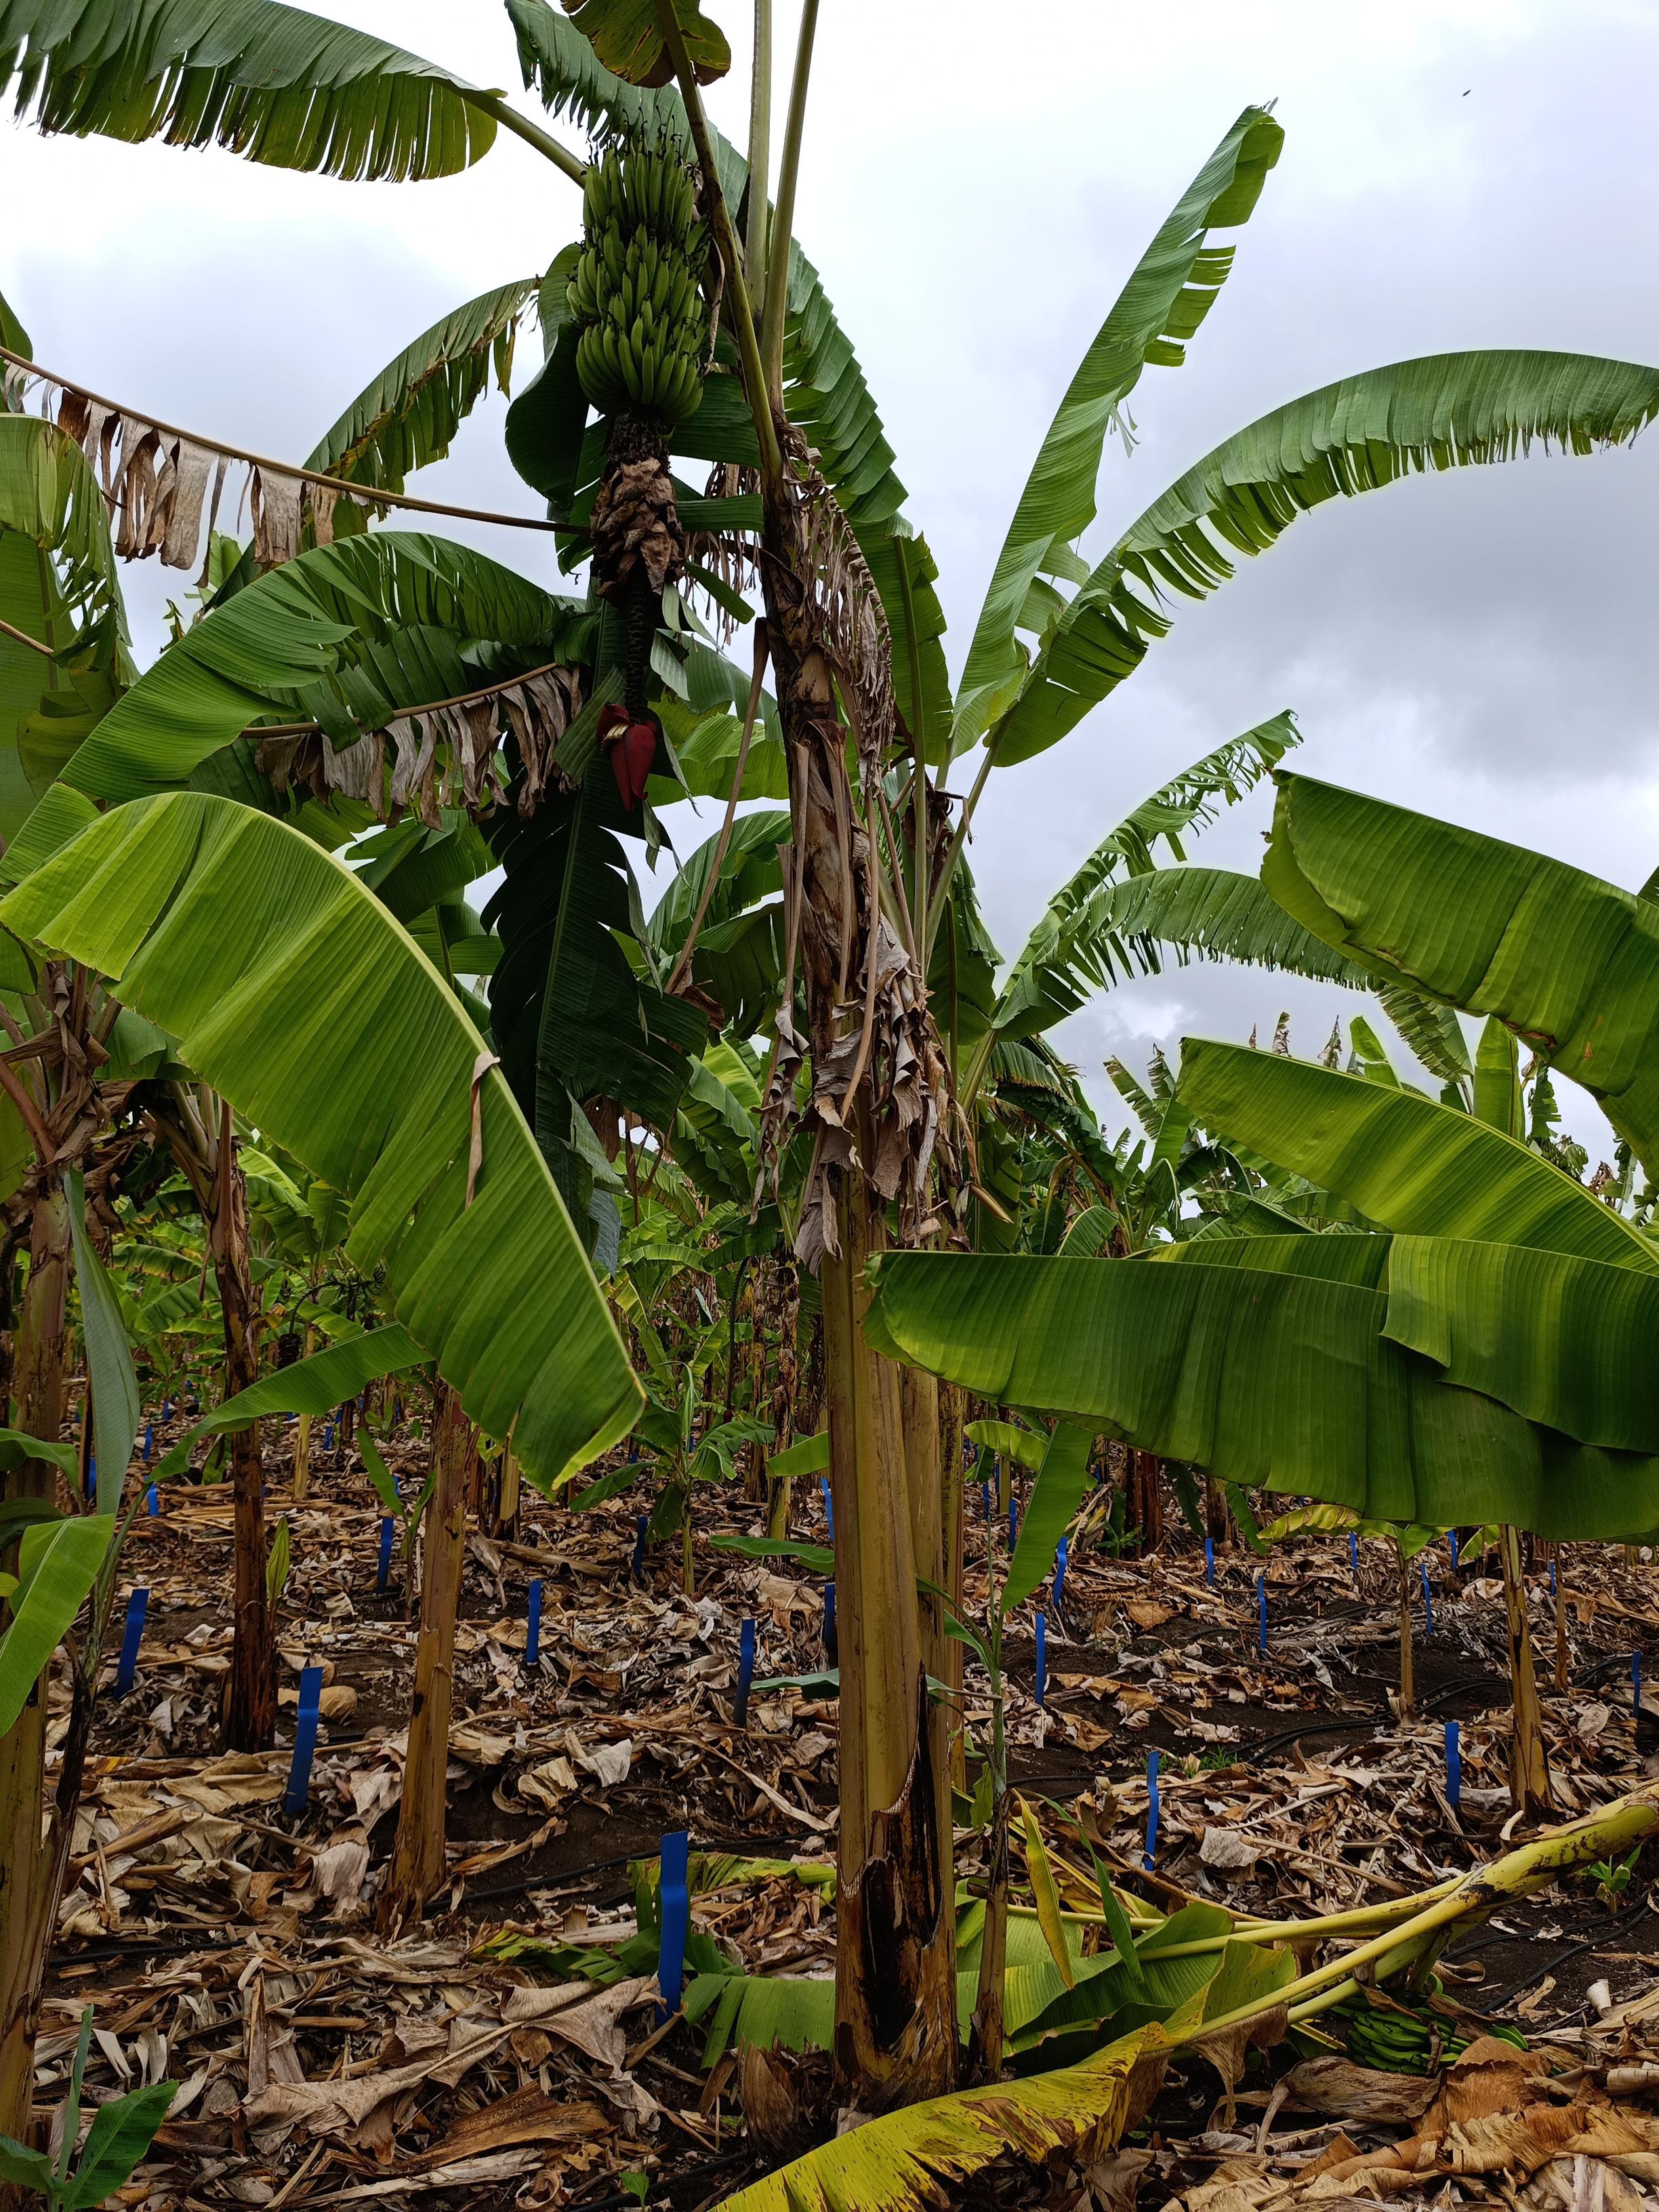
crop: banana
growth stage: development fruit
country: Tanzania
